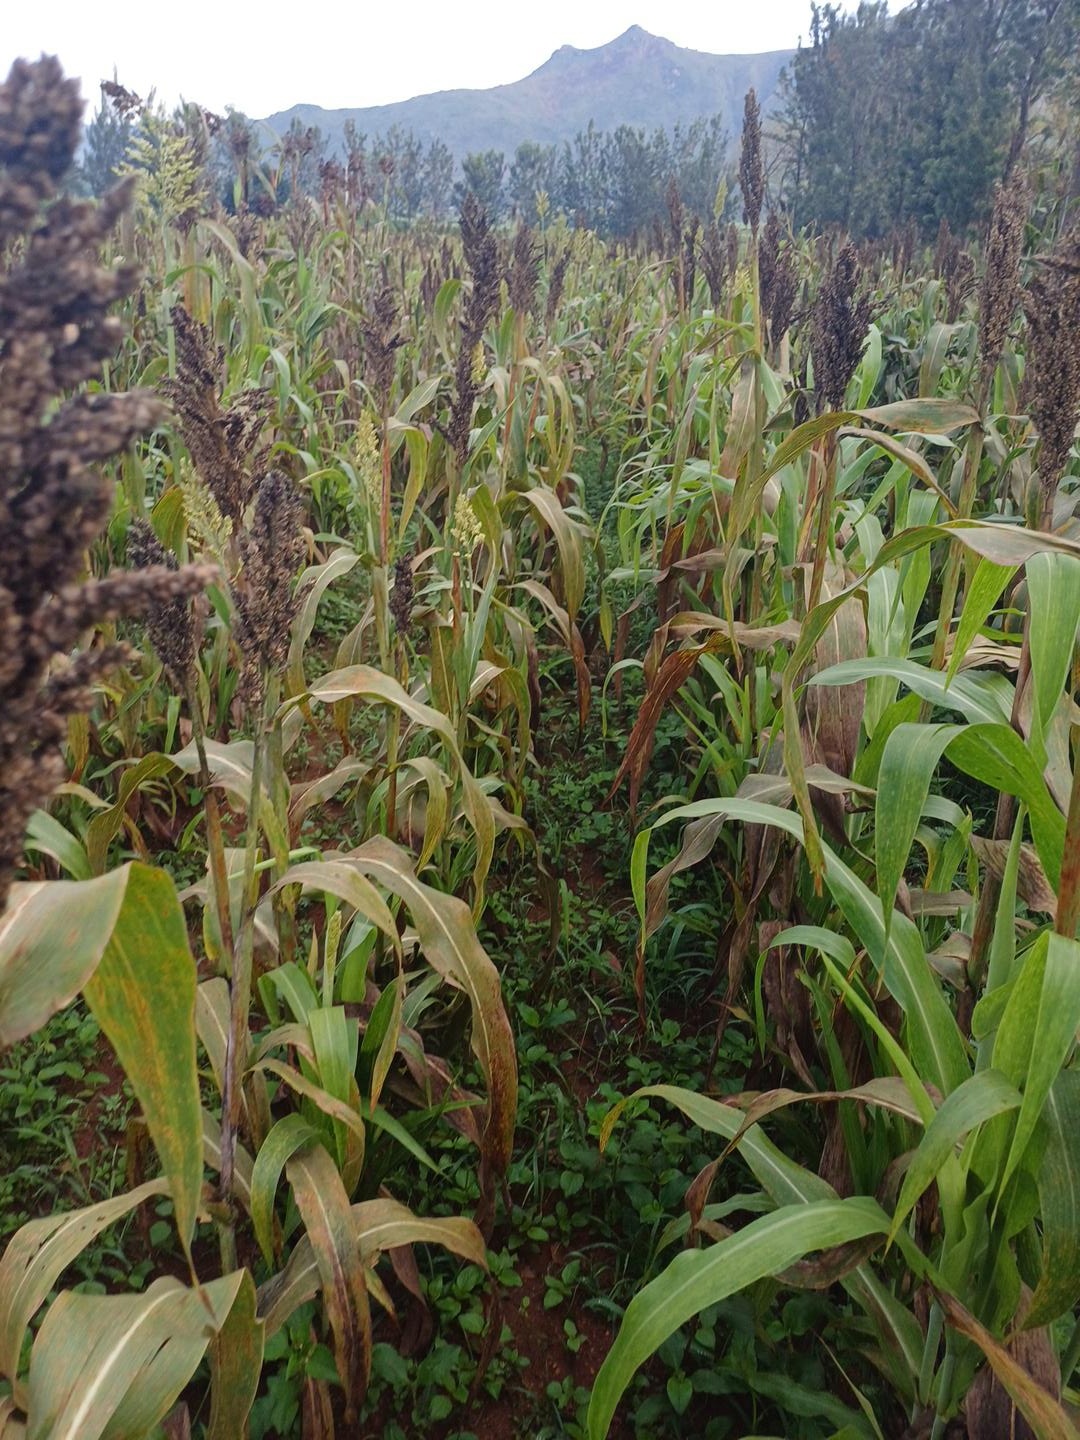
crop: sorghum
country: Kenya
